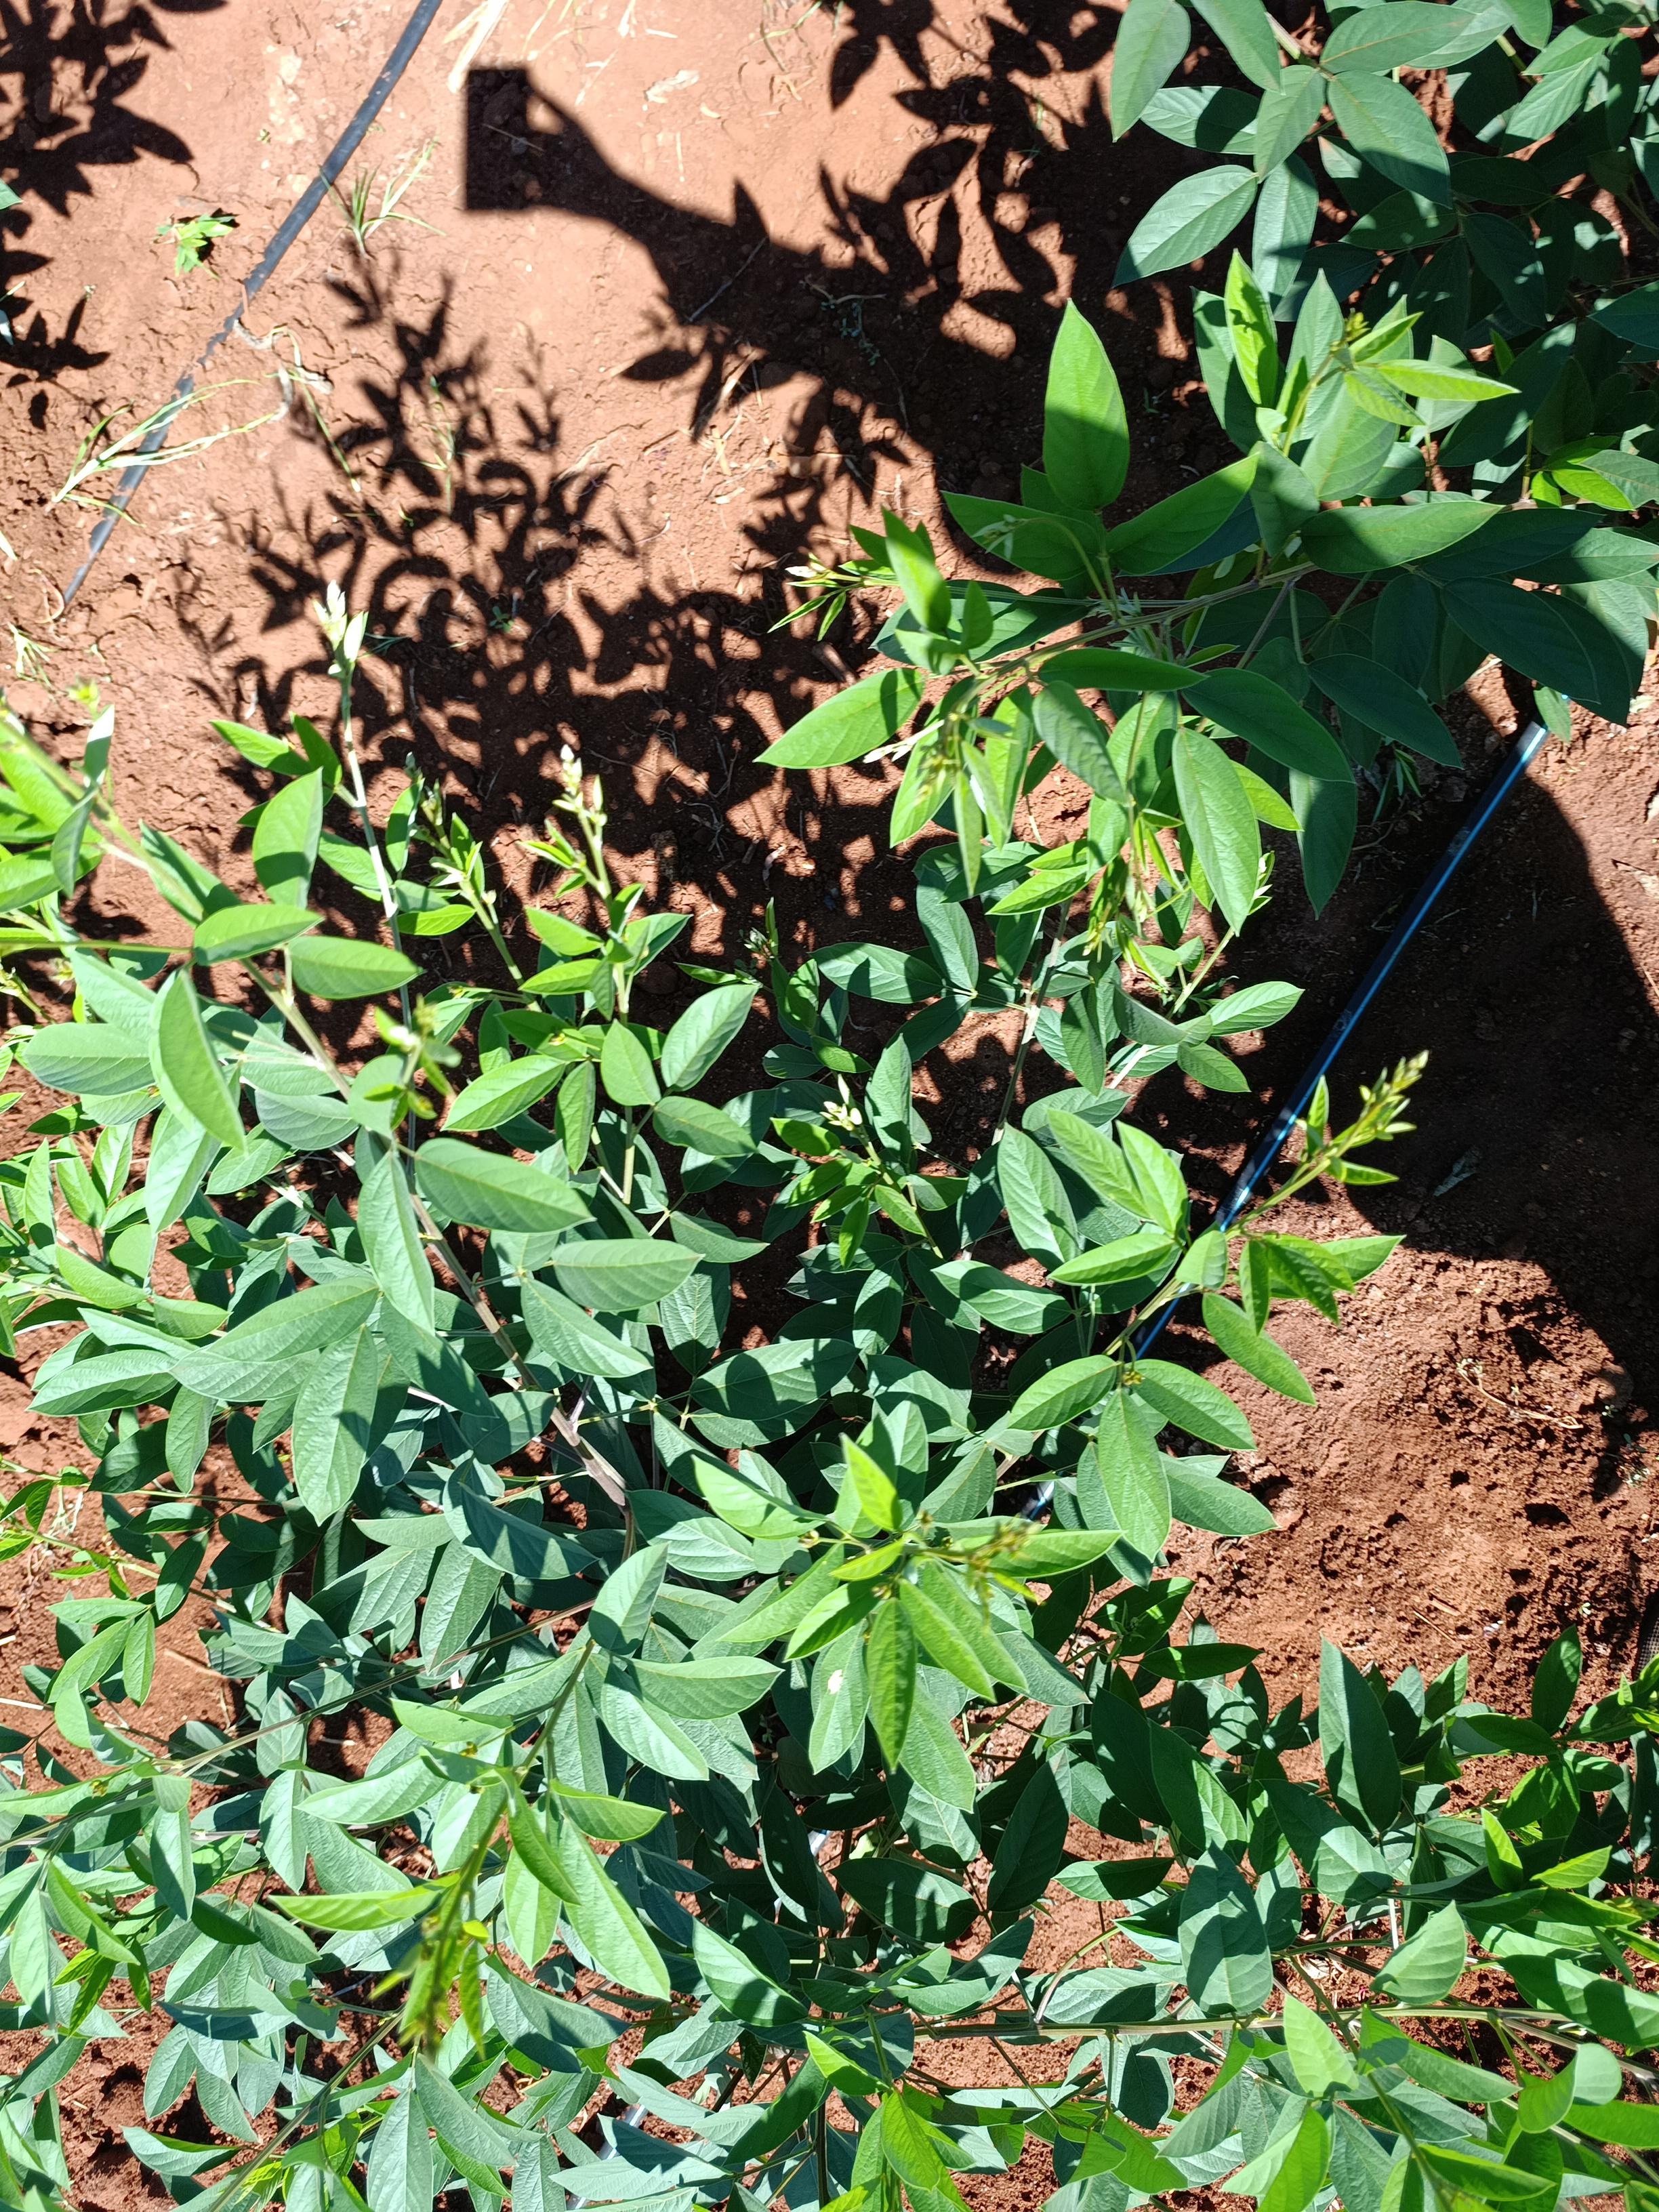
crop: pigeonpea
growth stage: flowering
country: Kenya
